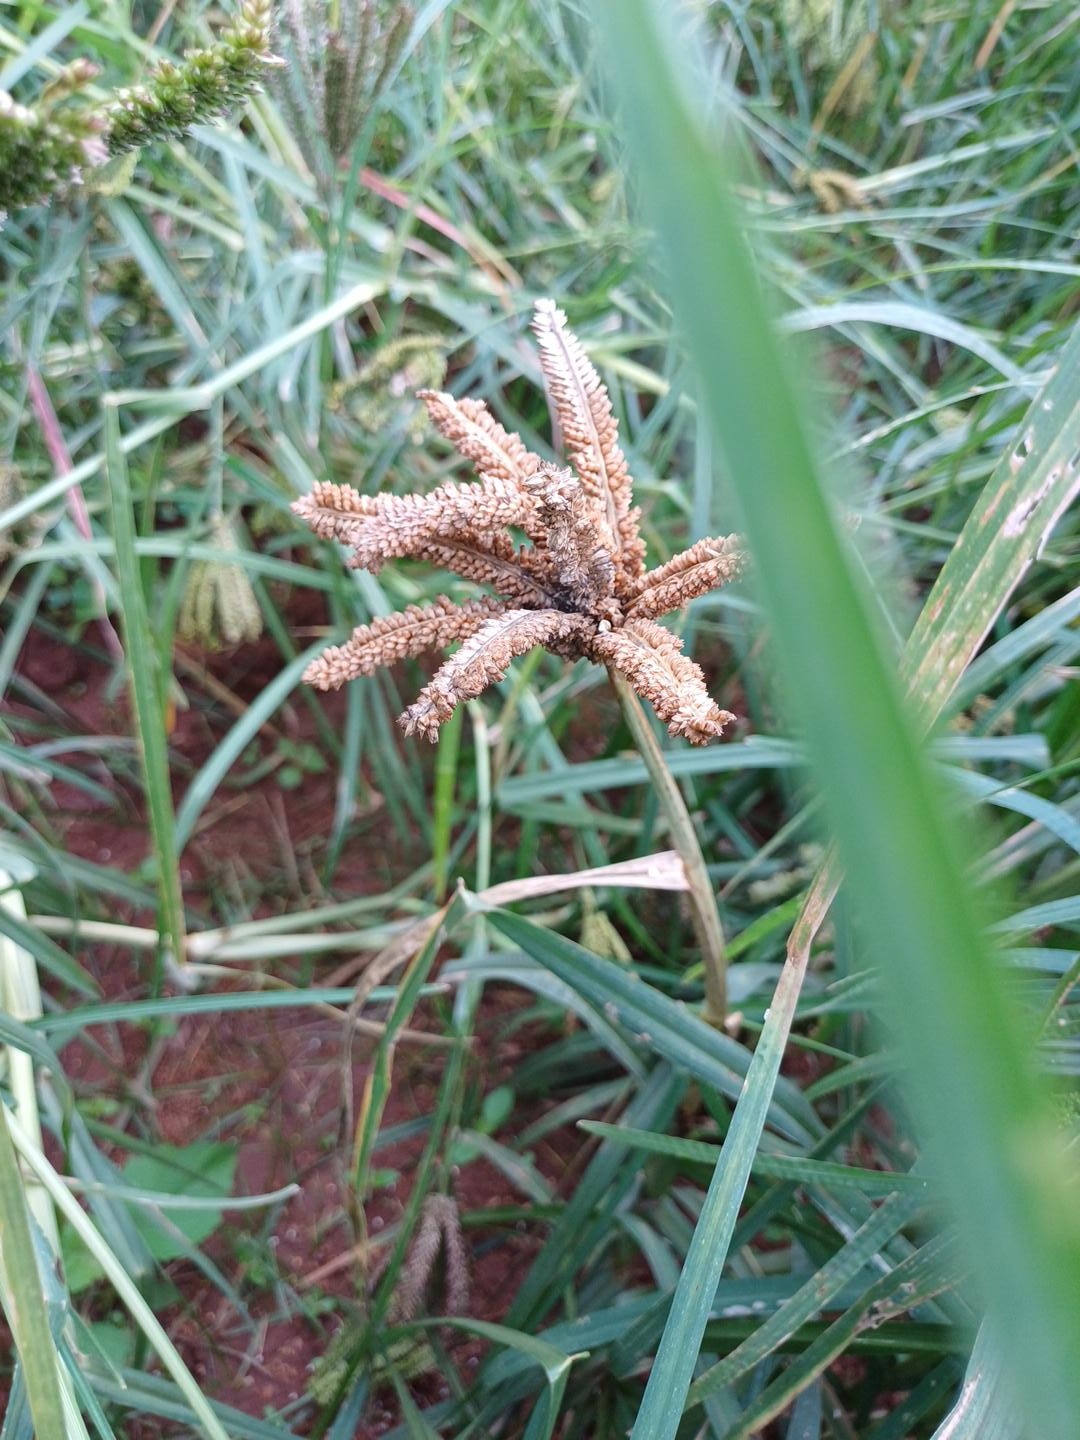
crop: finger millet
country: Kenya
